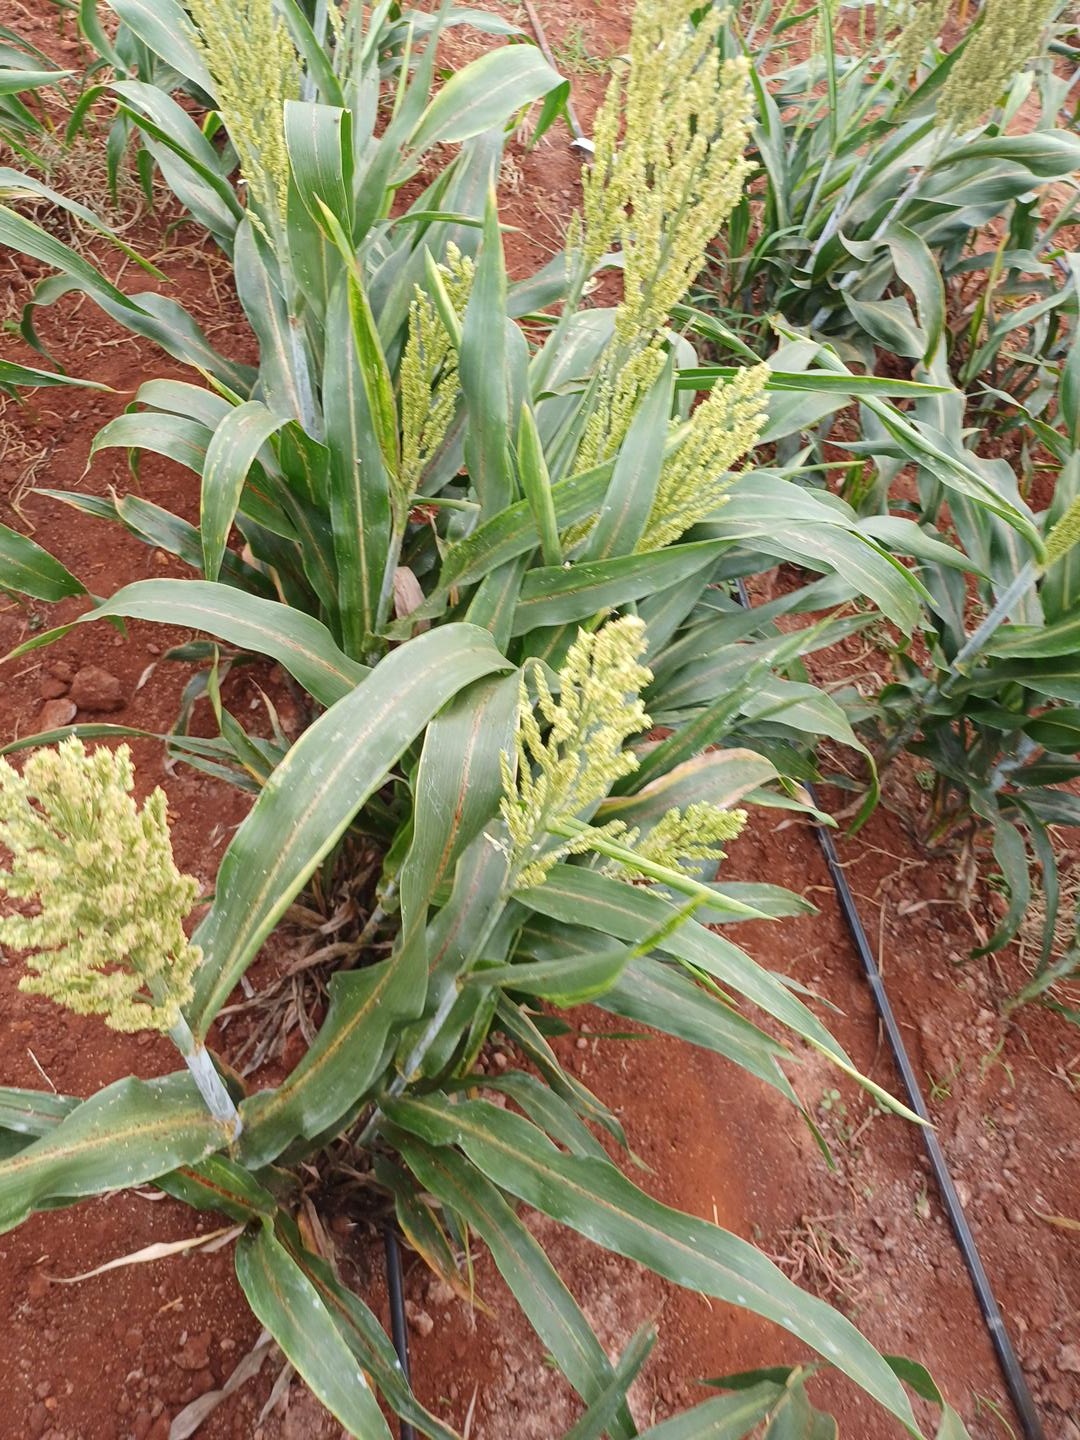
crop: sorghum
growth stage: flowering
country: Kenya
